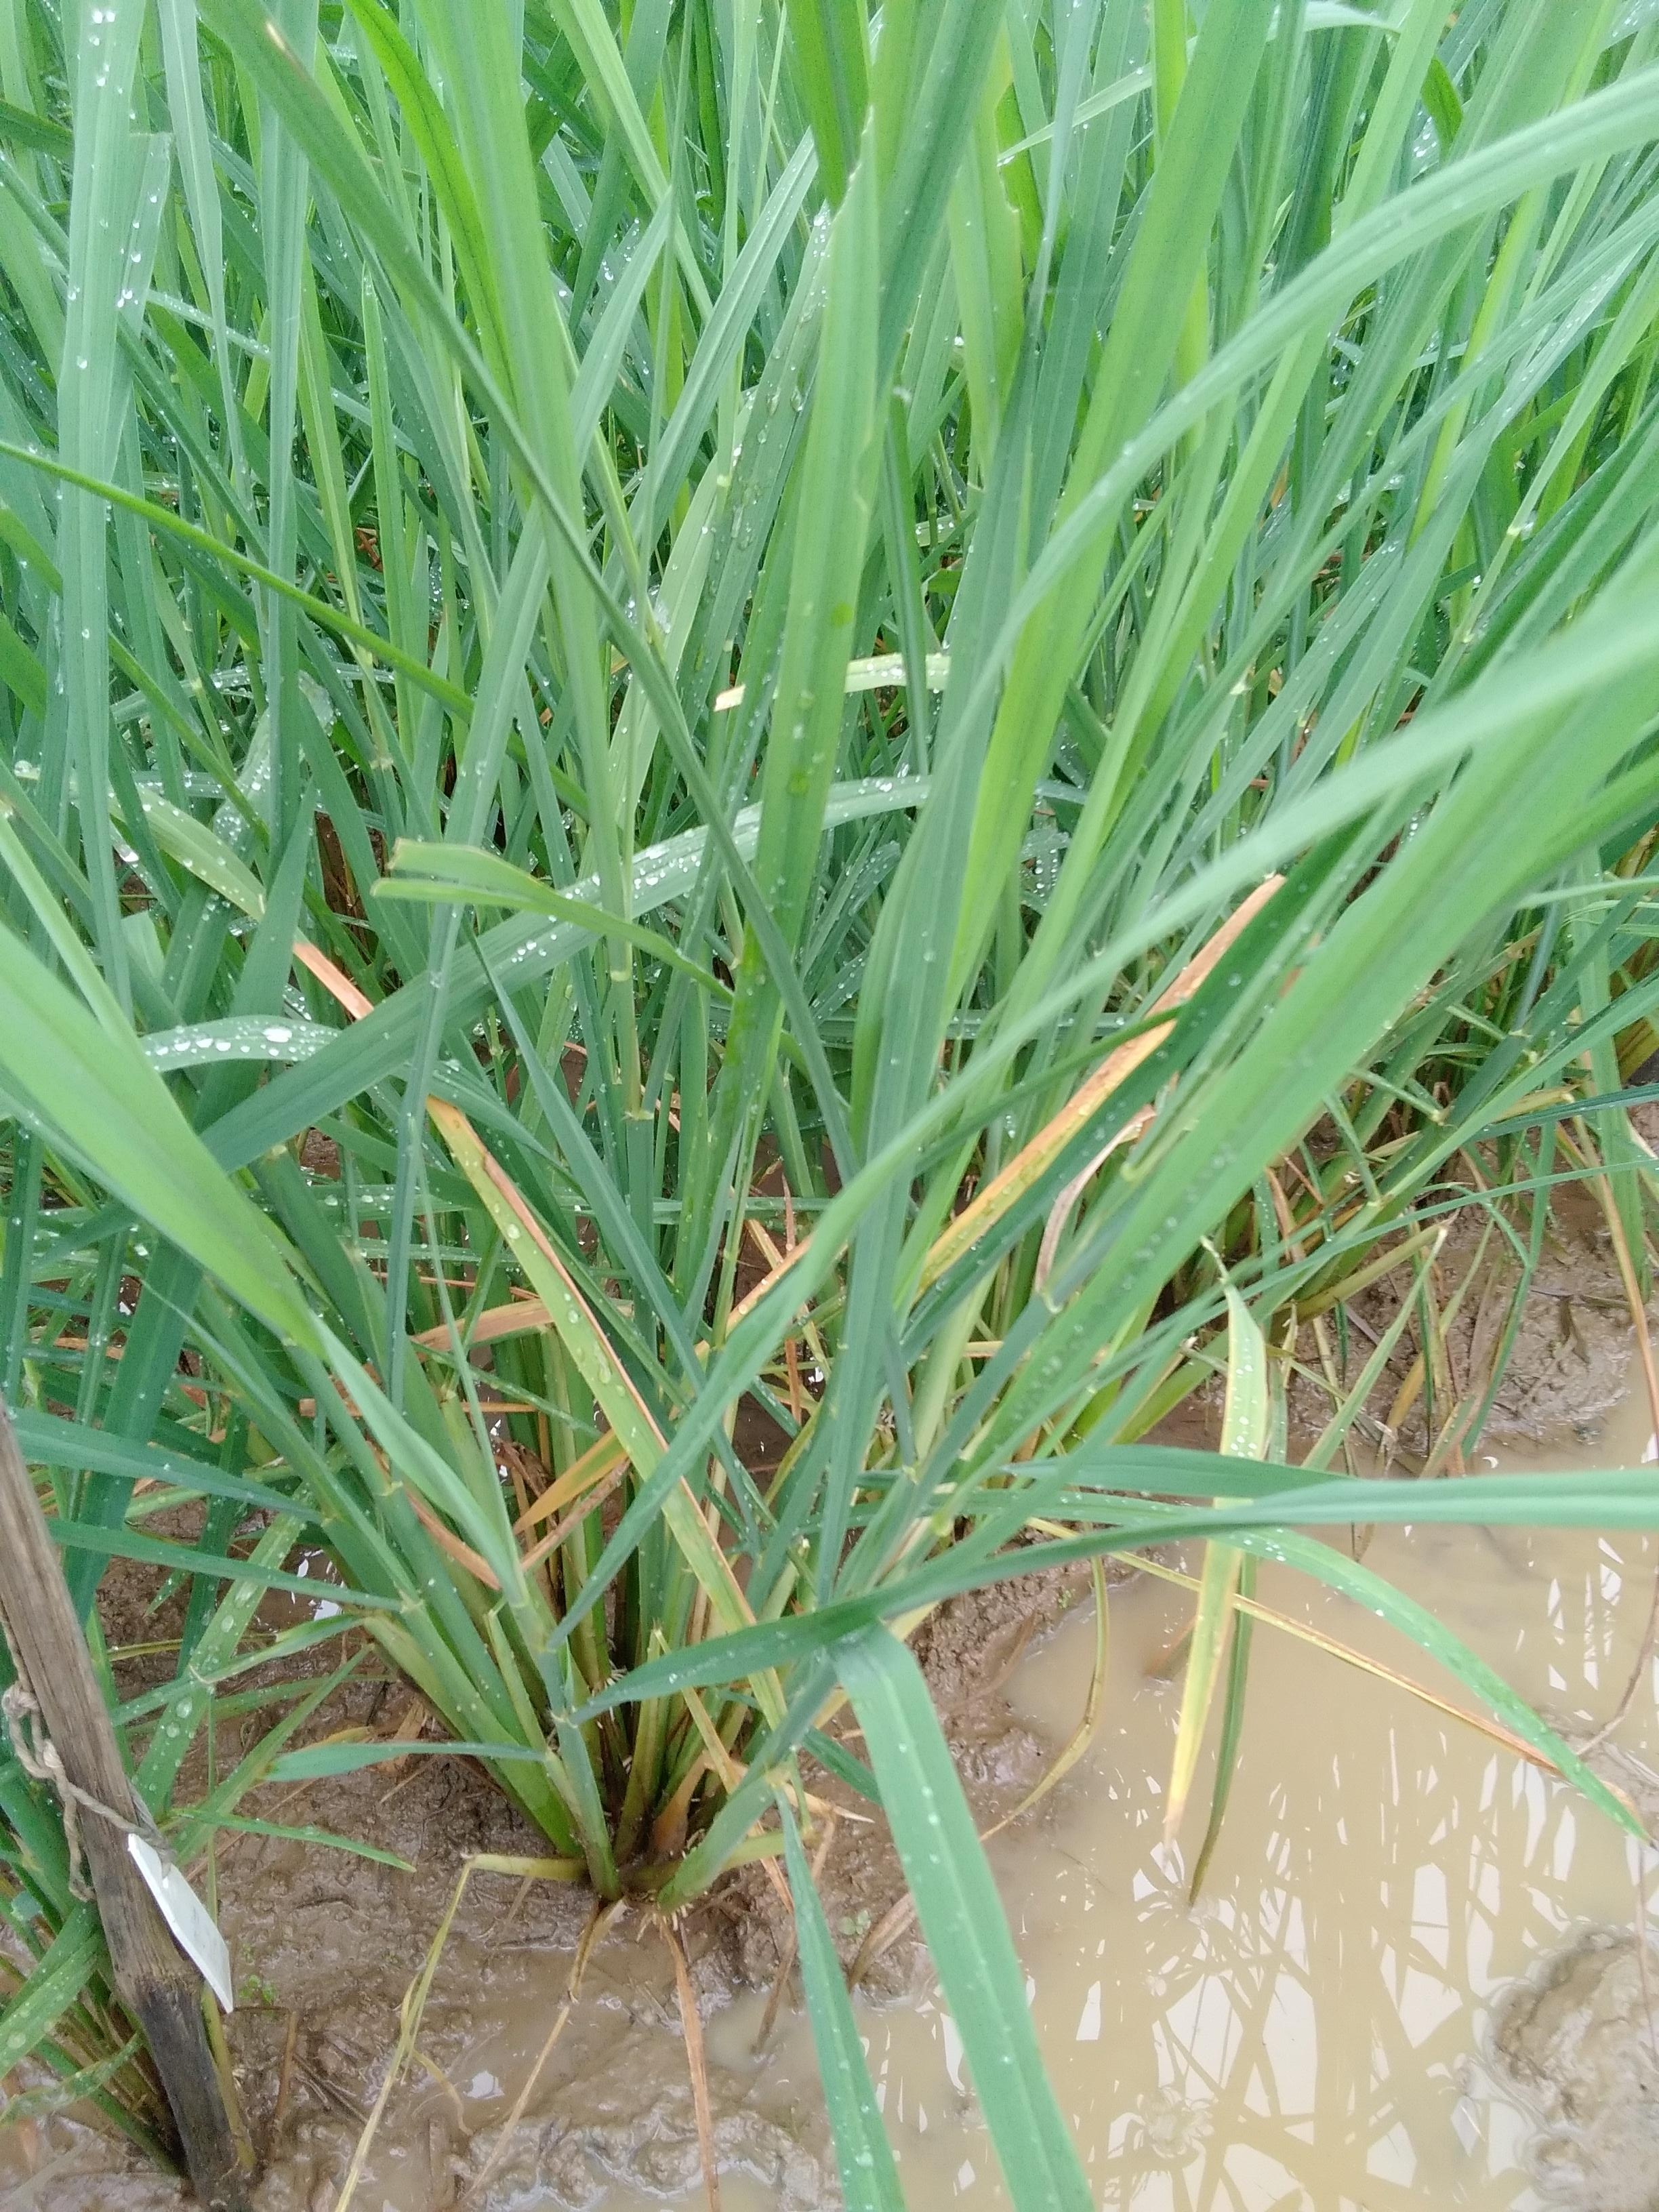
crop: rice
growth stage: elongation stem
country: Nigeria
